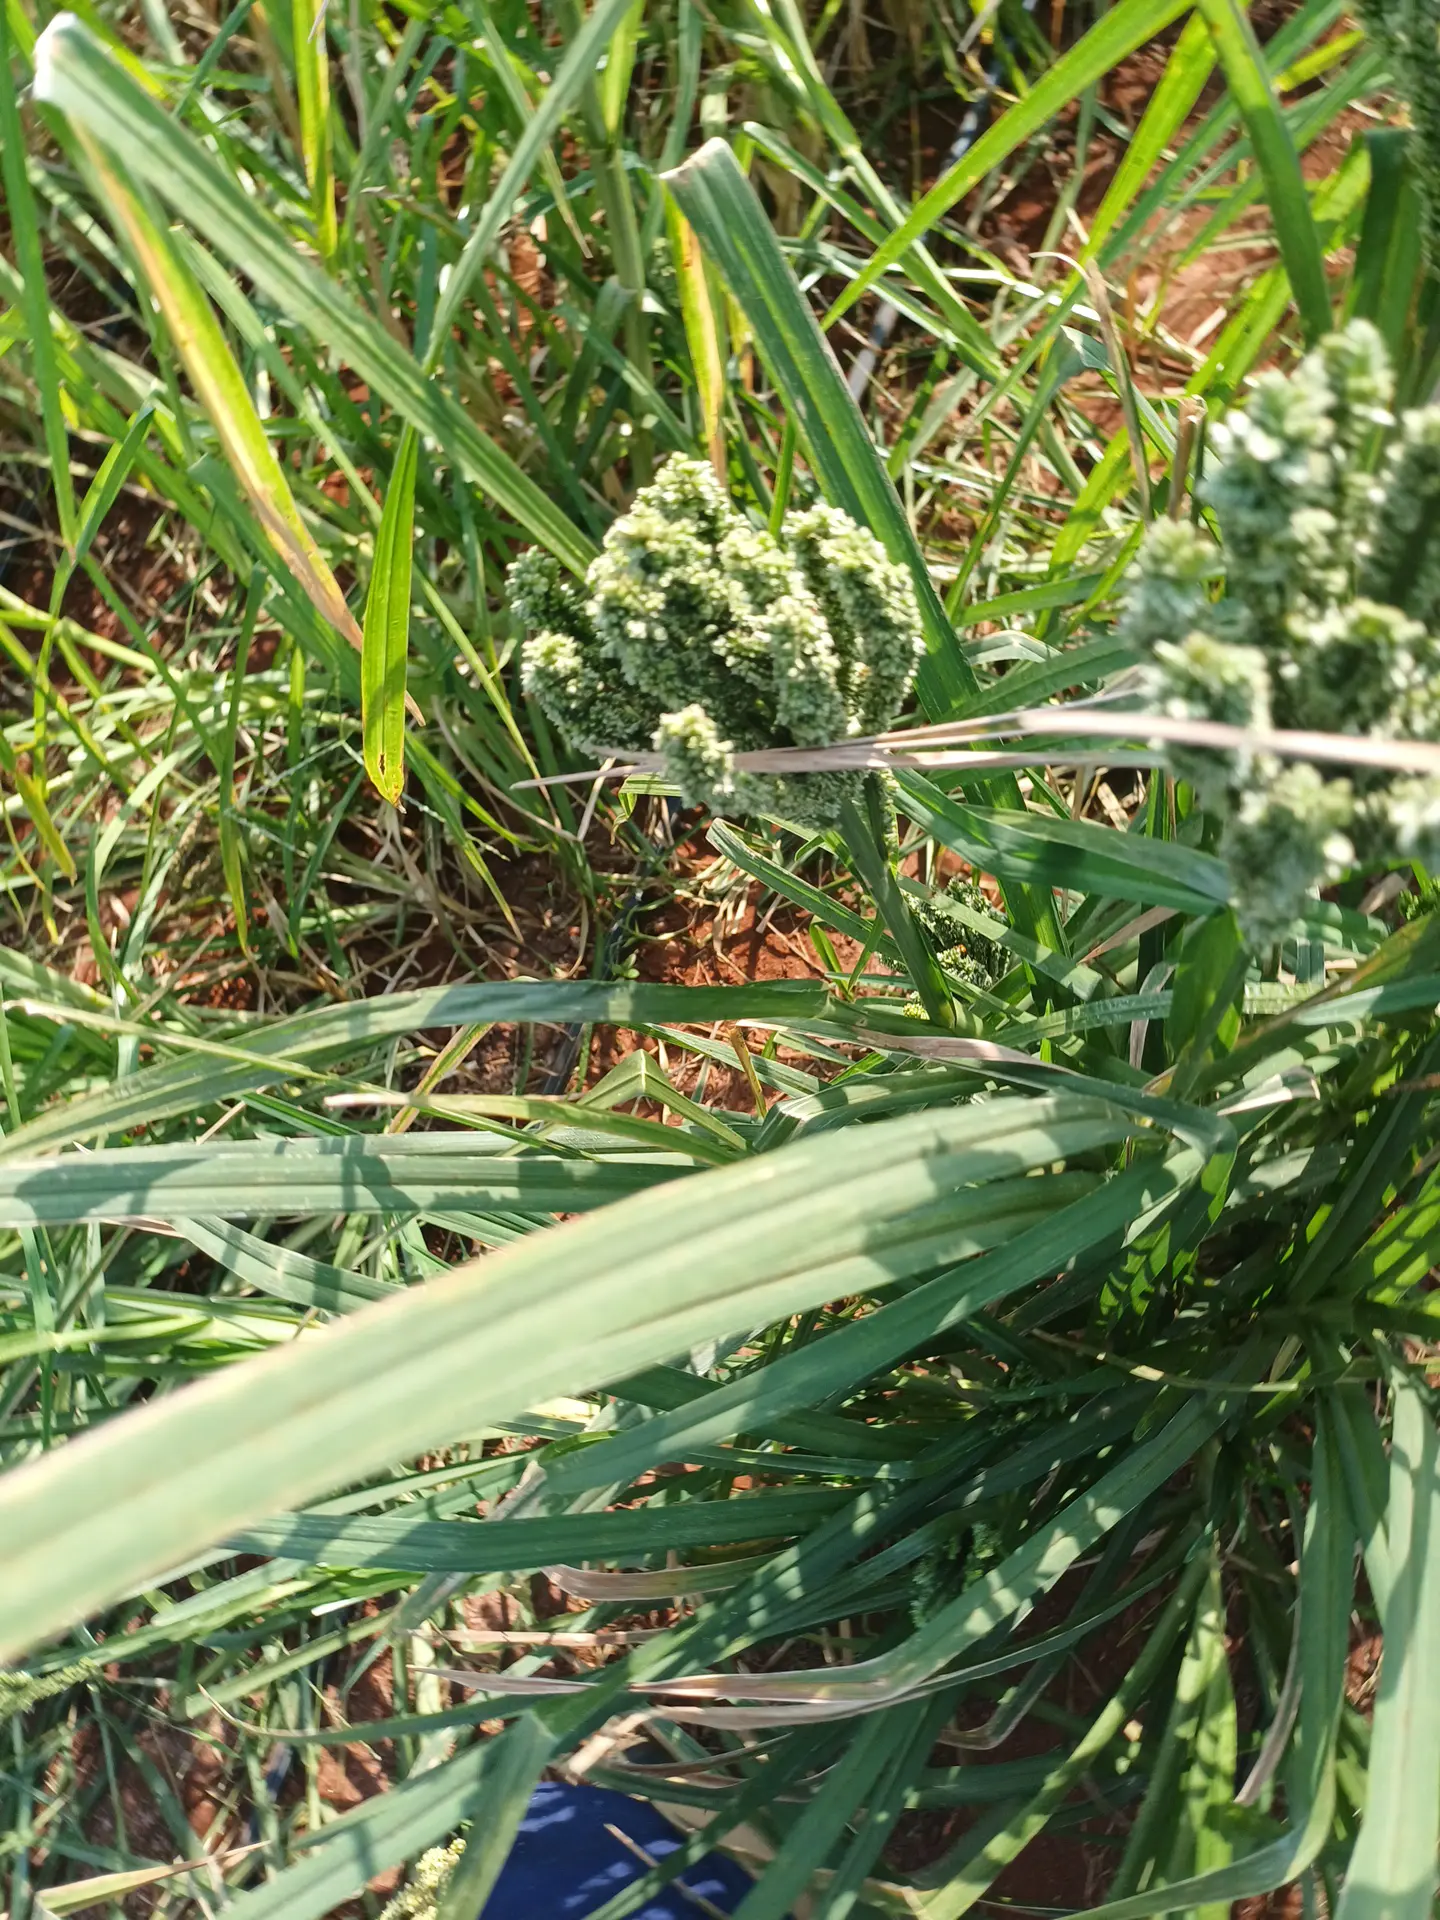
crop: finger millet
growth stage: filling grain
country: Kenya
